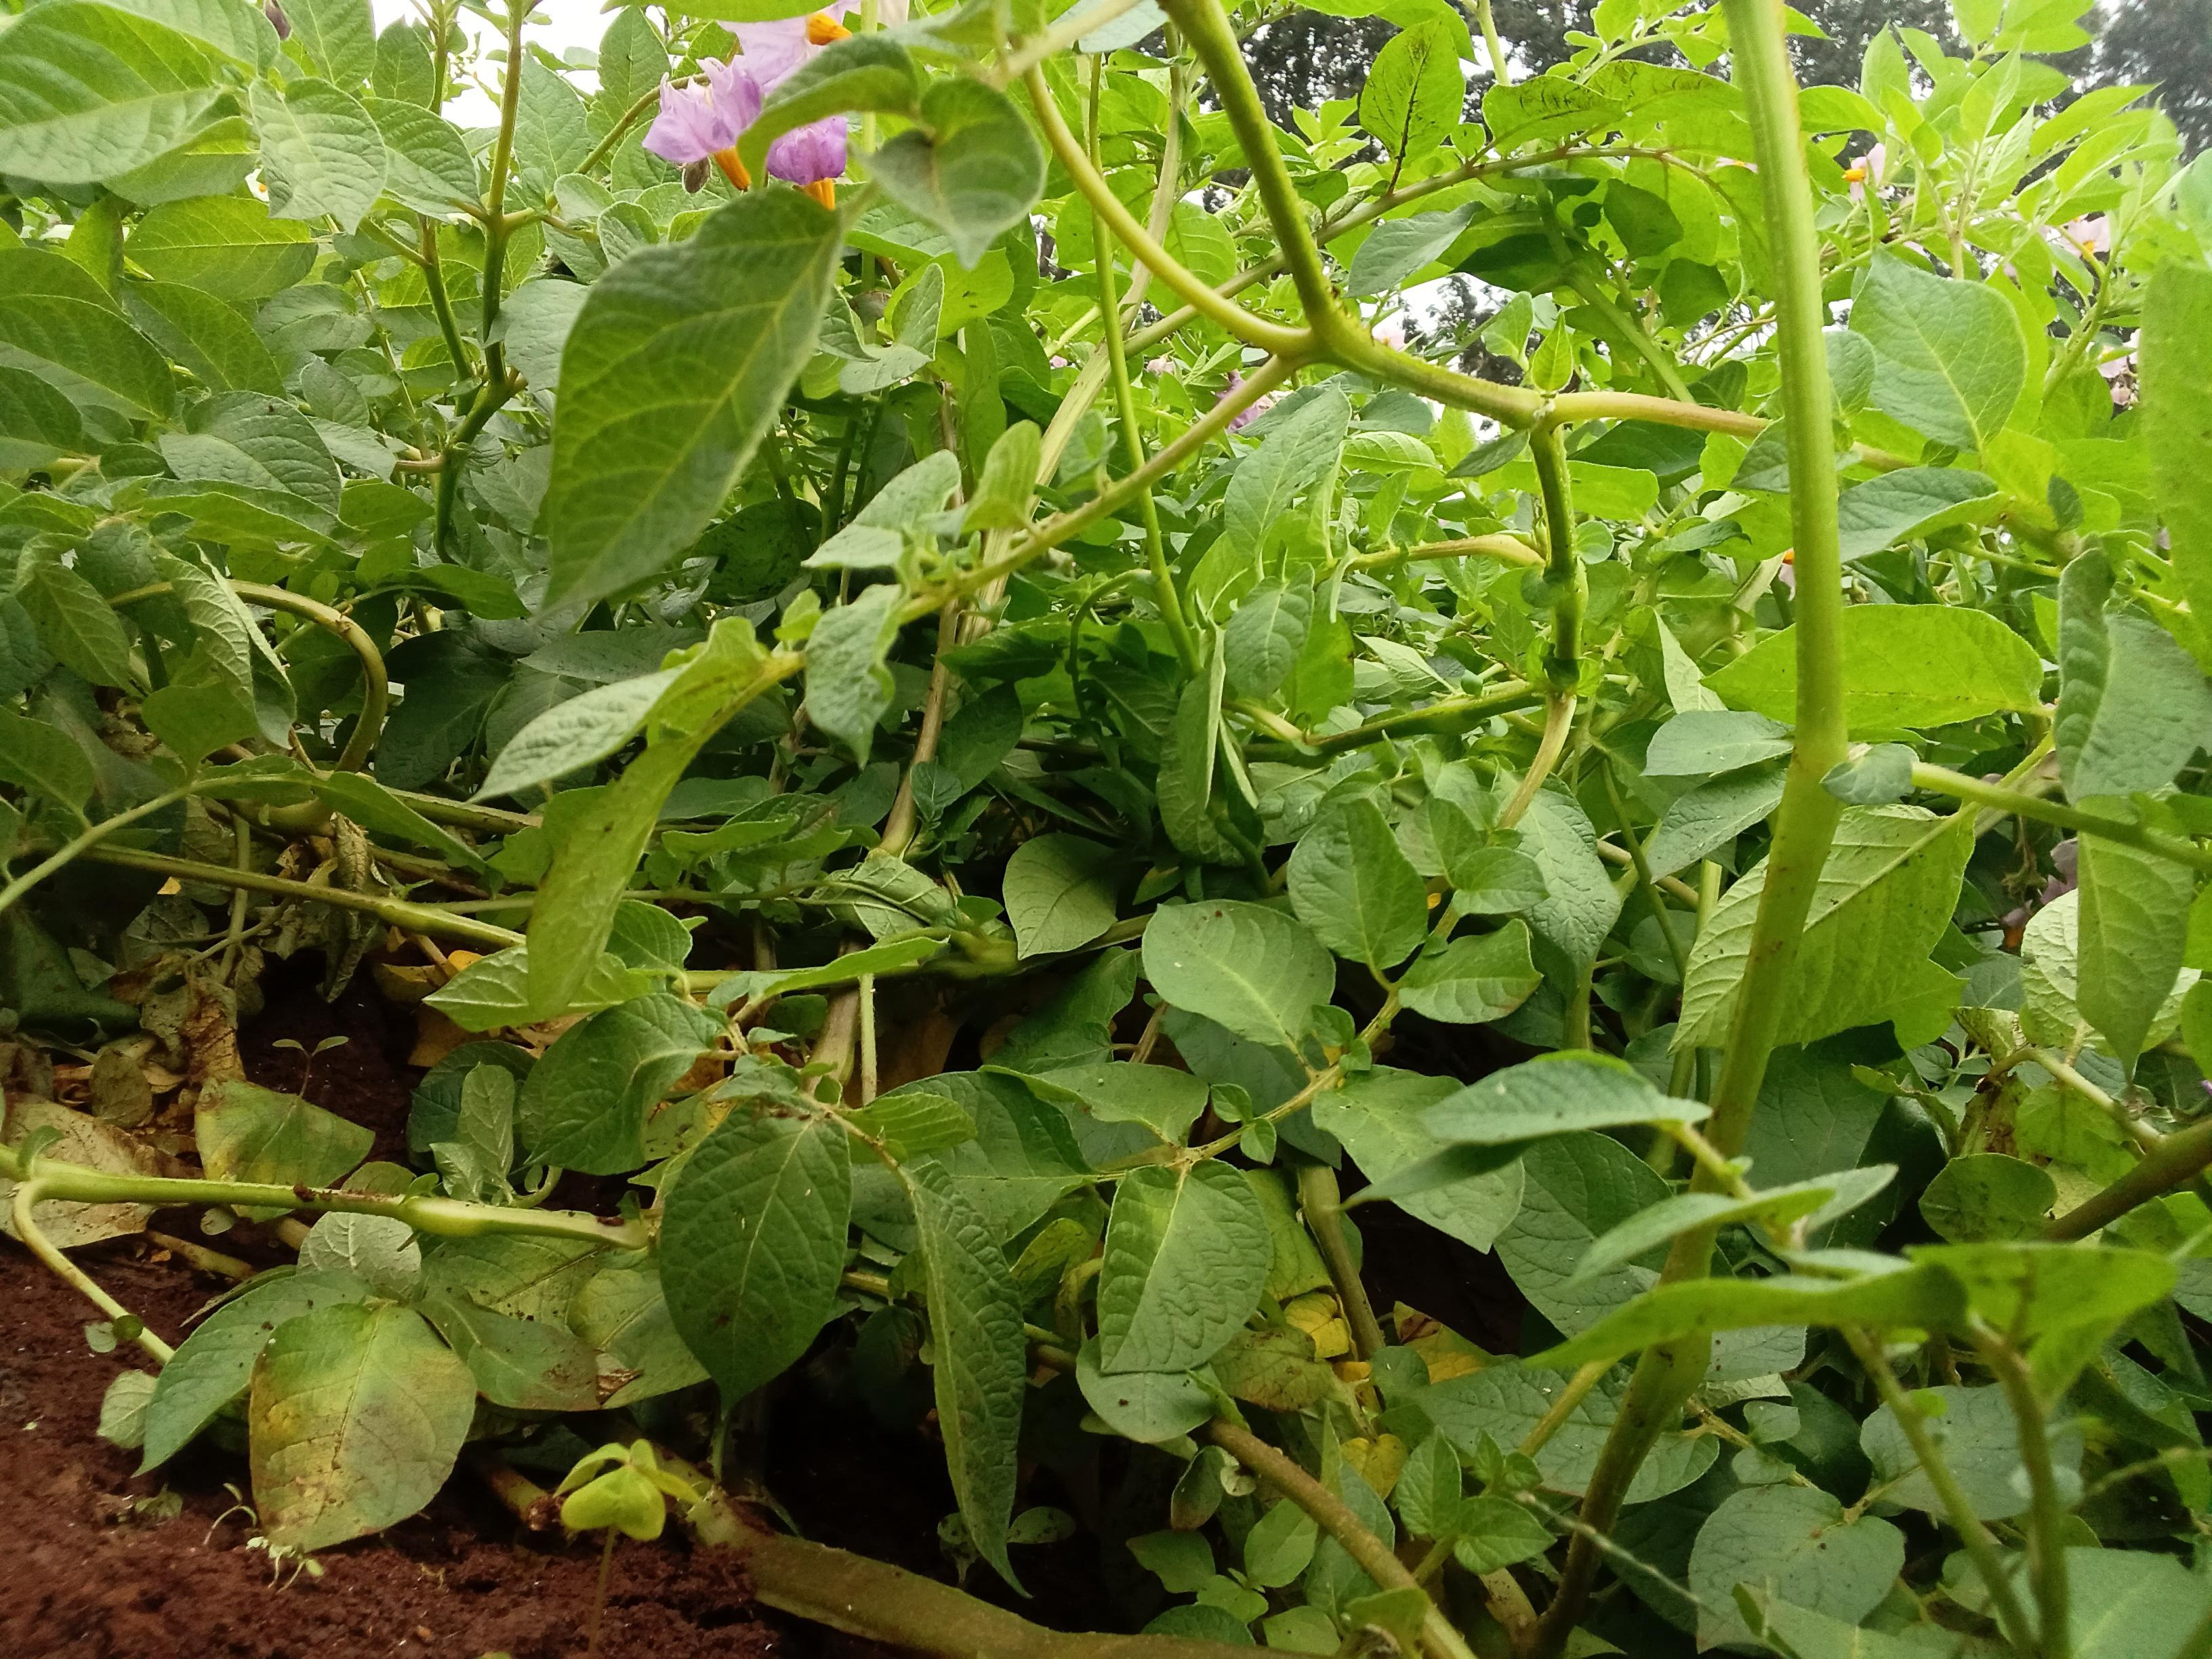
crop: potato
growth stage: flowering
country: Kenya
